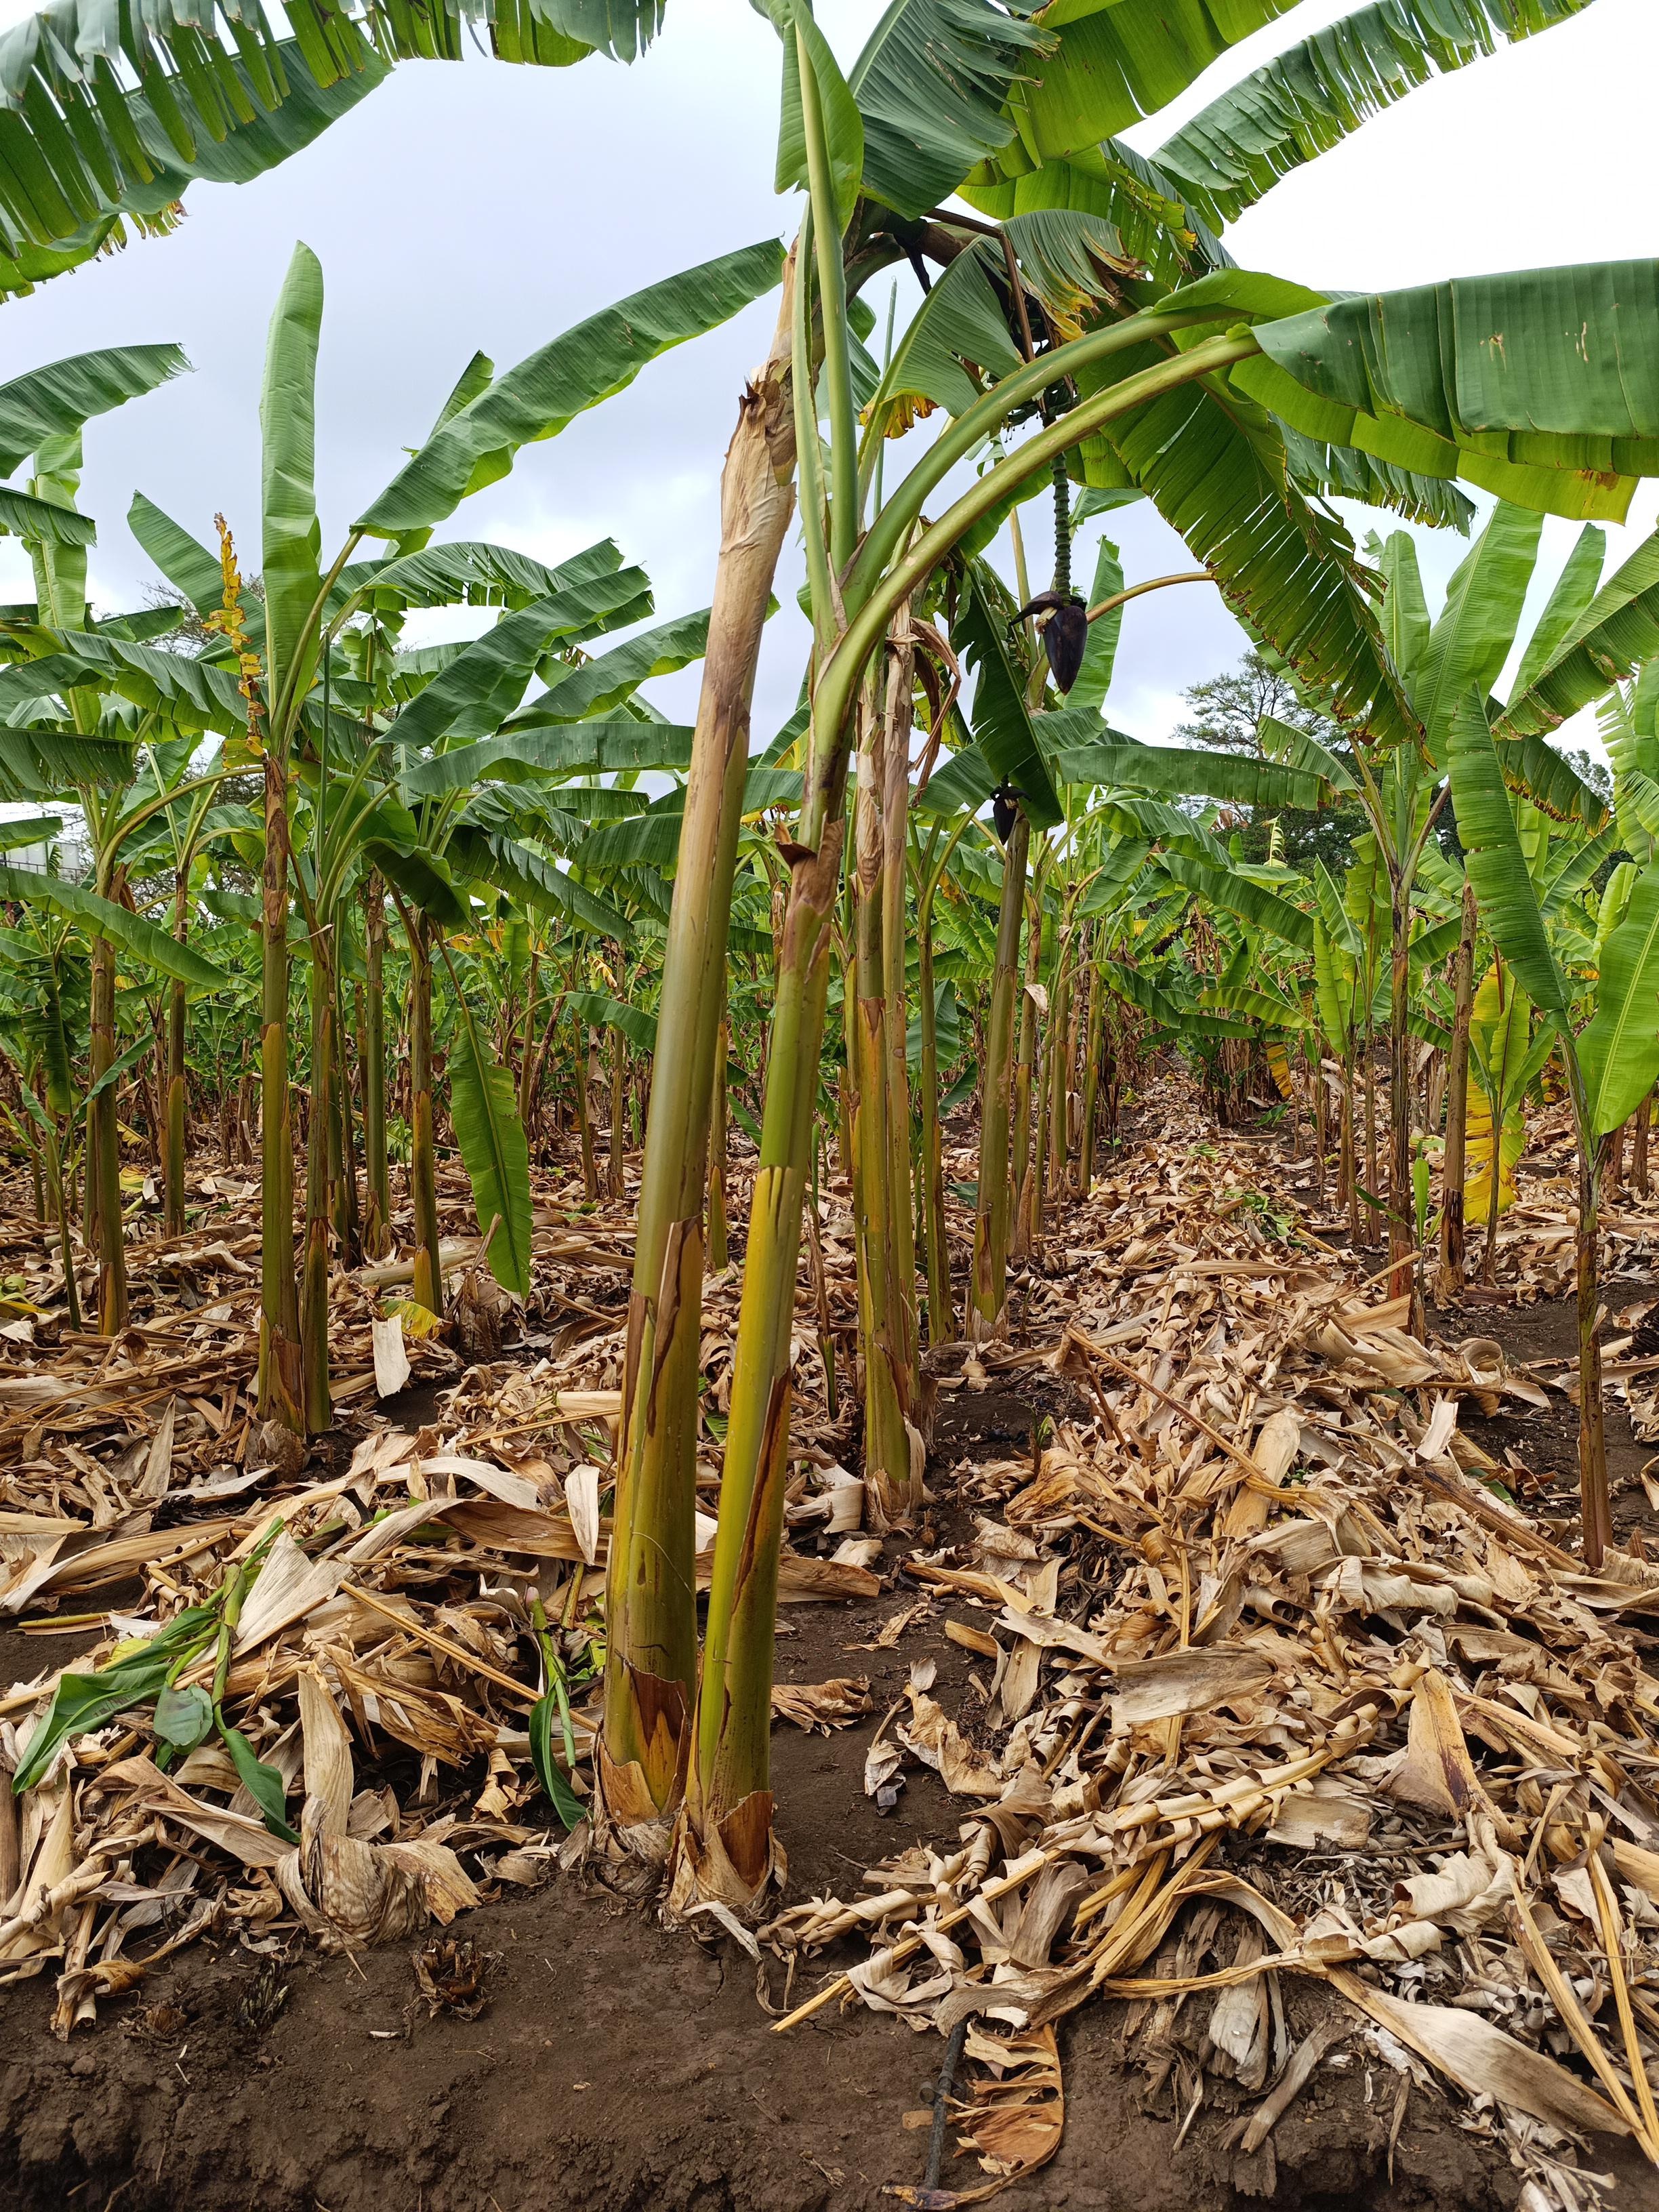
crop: banana
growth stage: vegetative
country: Tanzania
